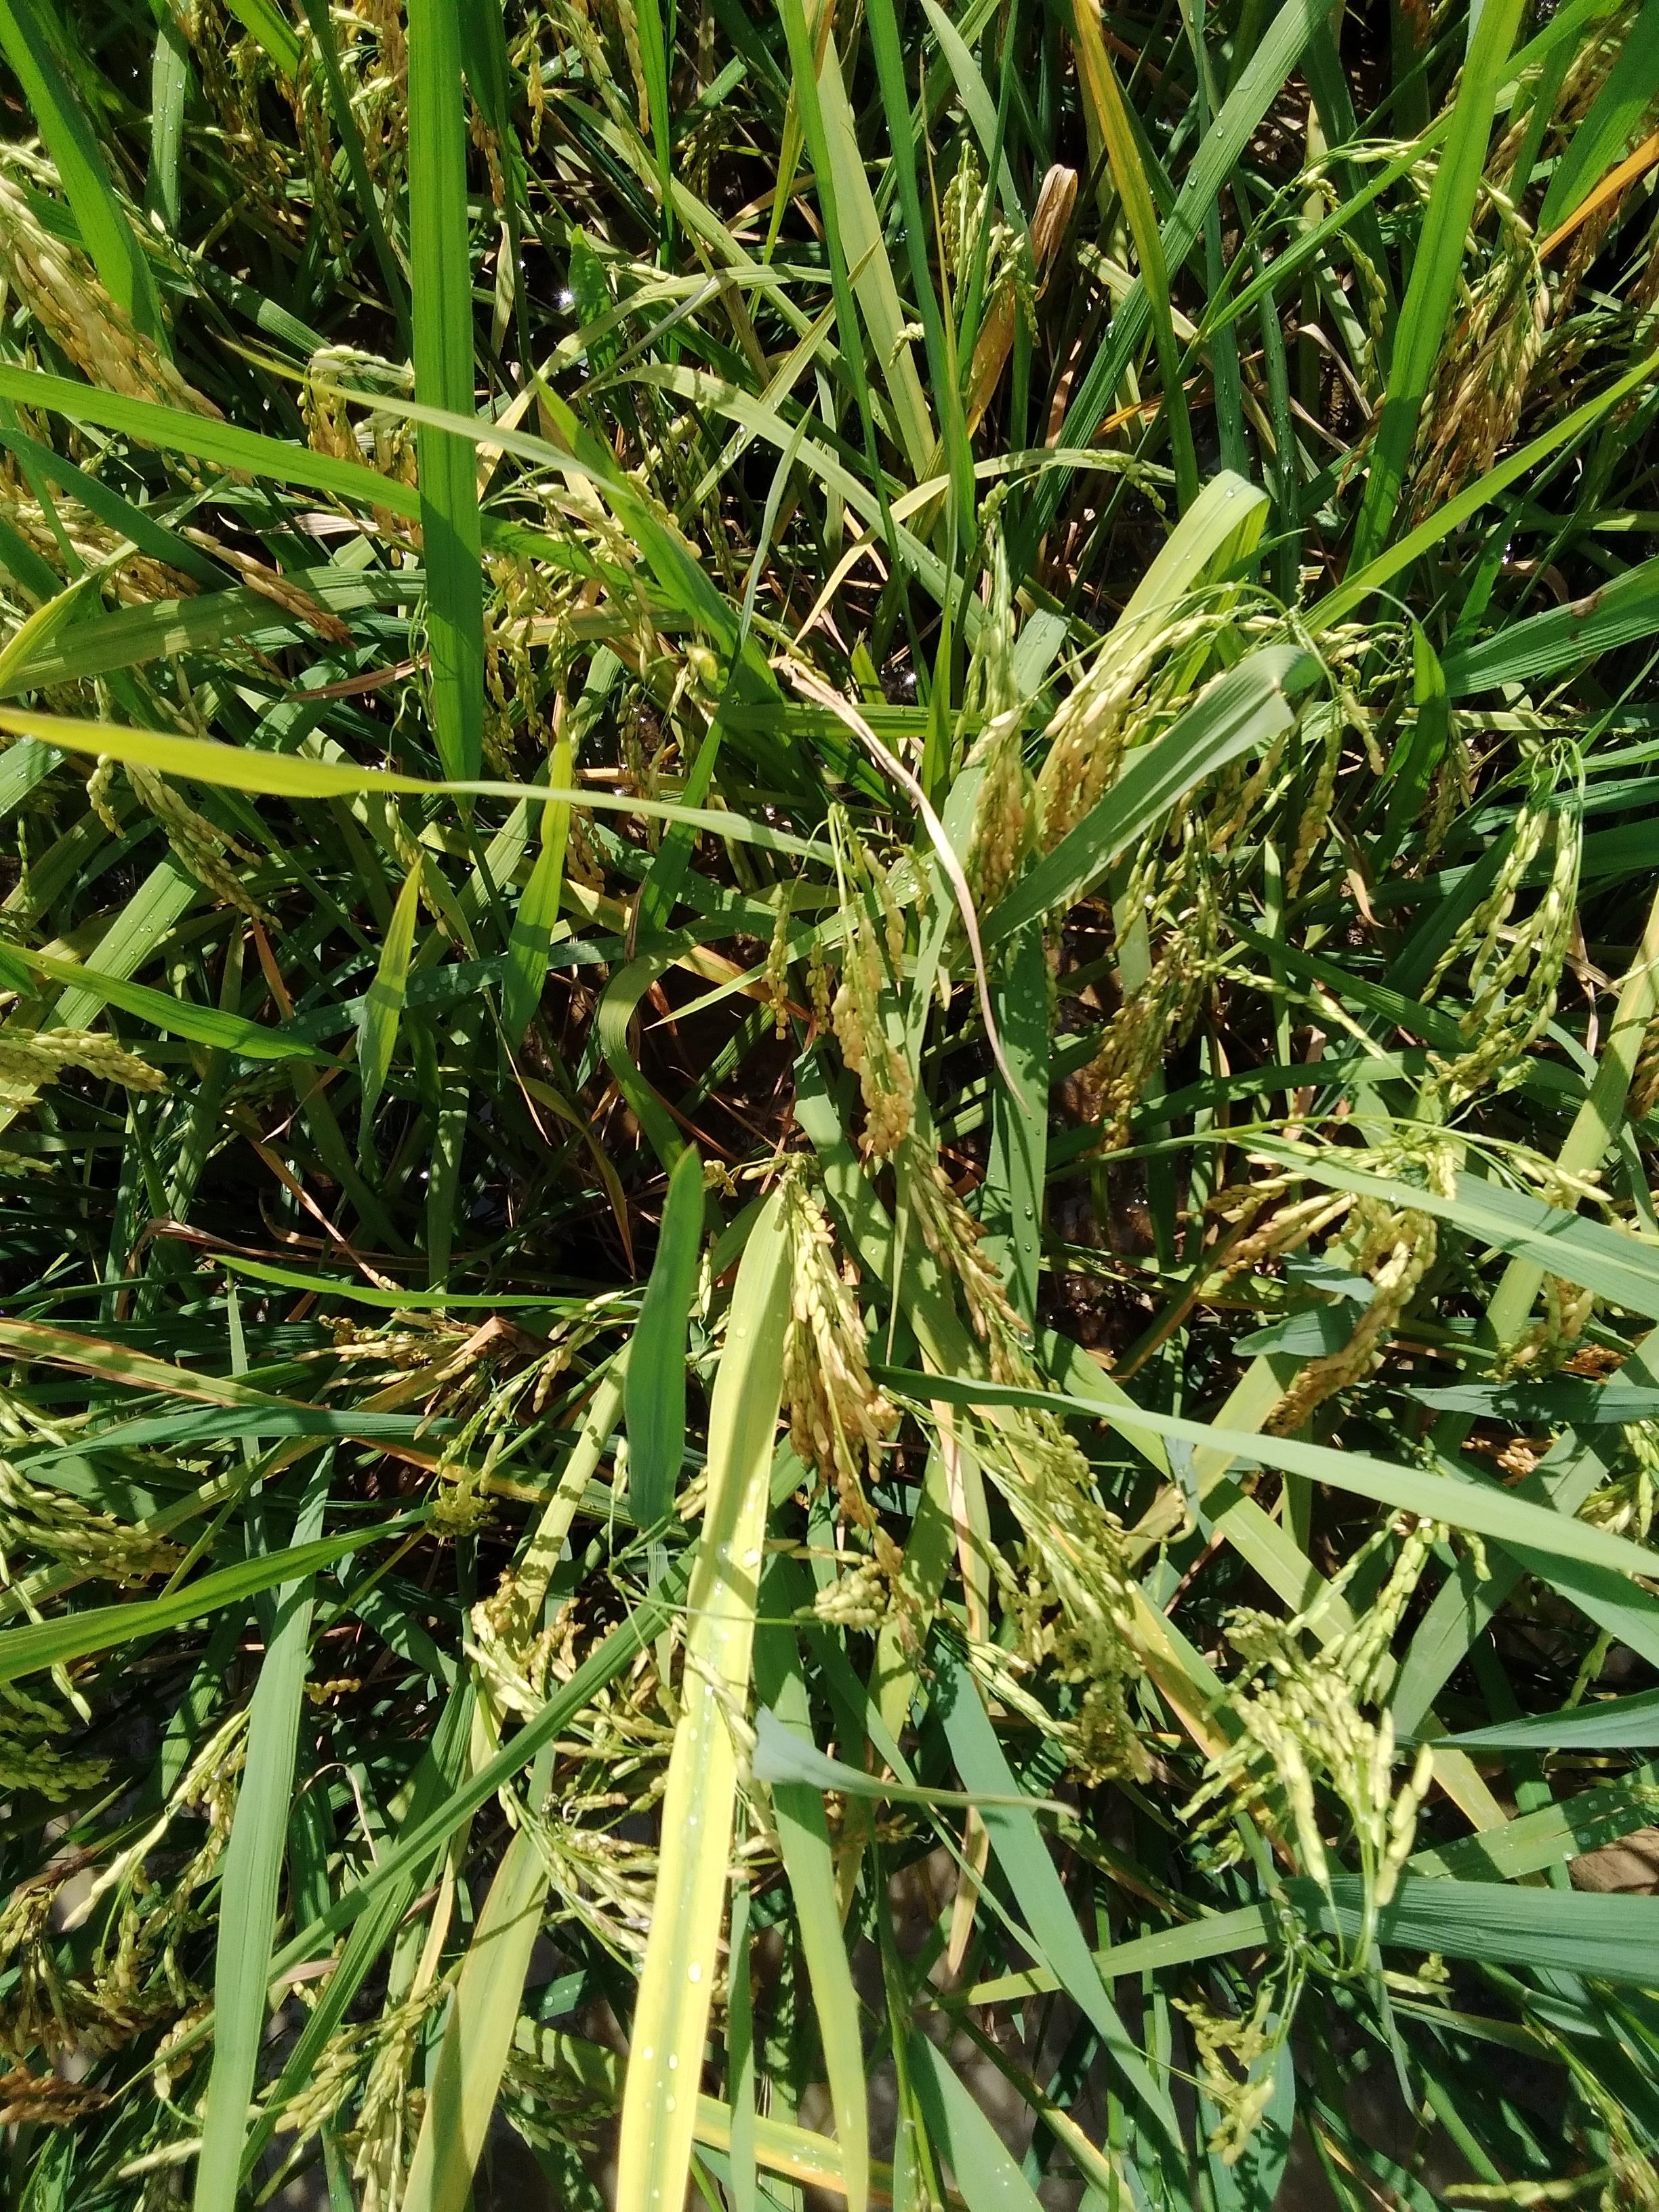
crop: rice
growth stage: ripening
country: Nigeria
